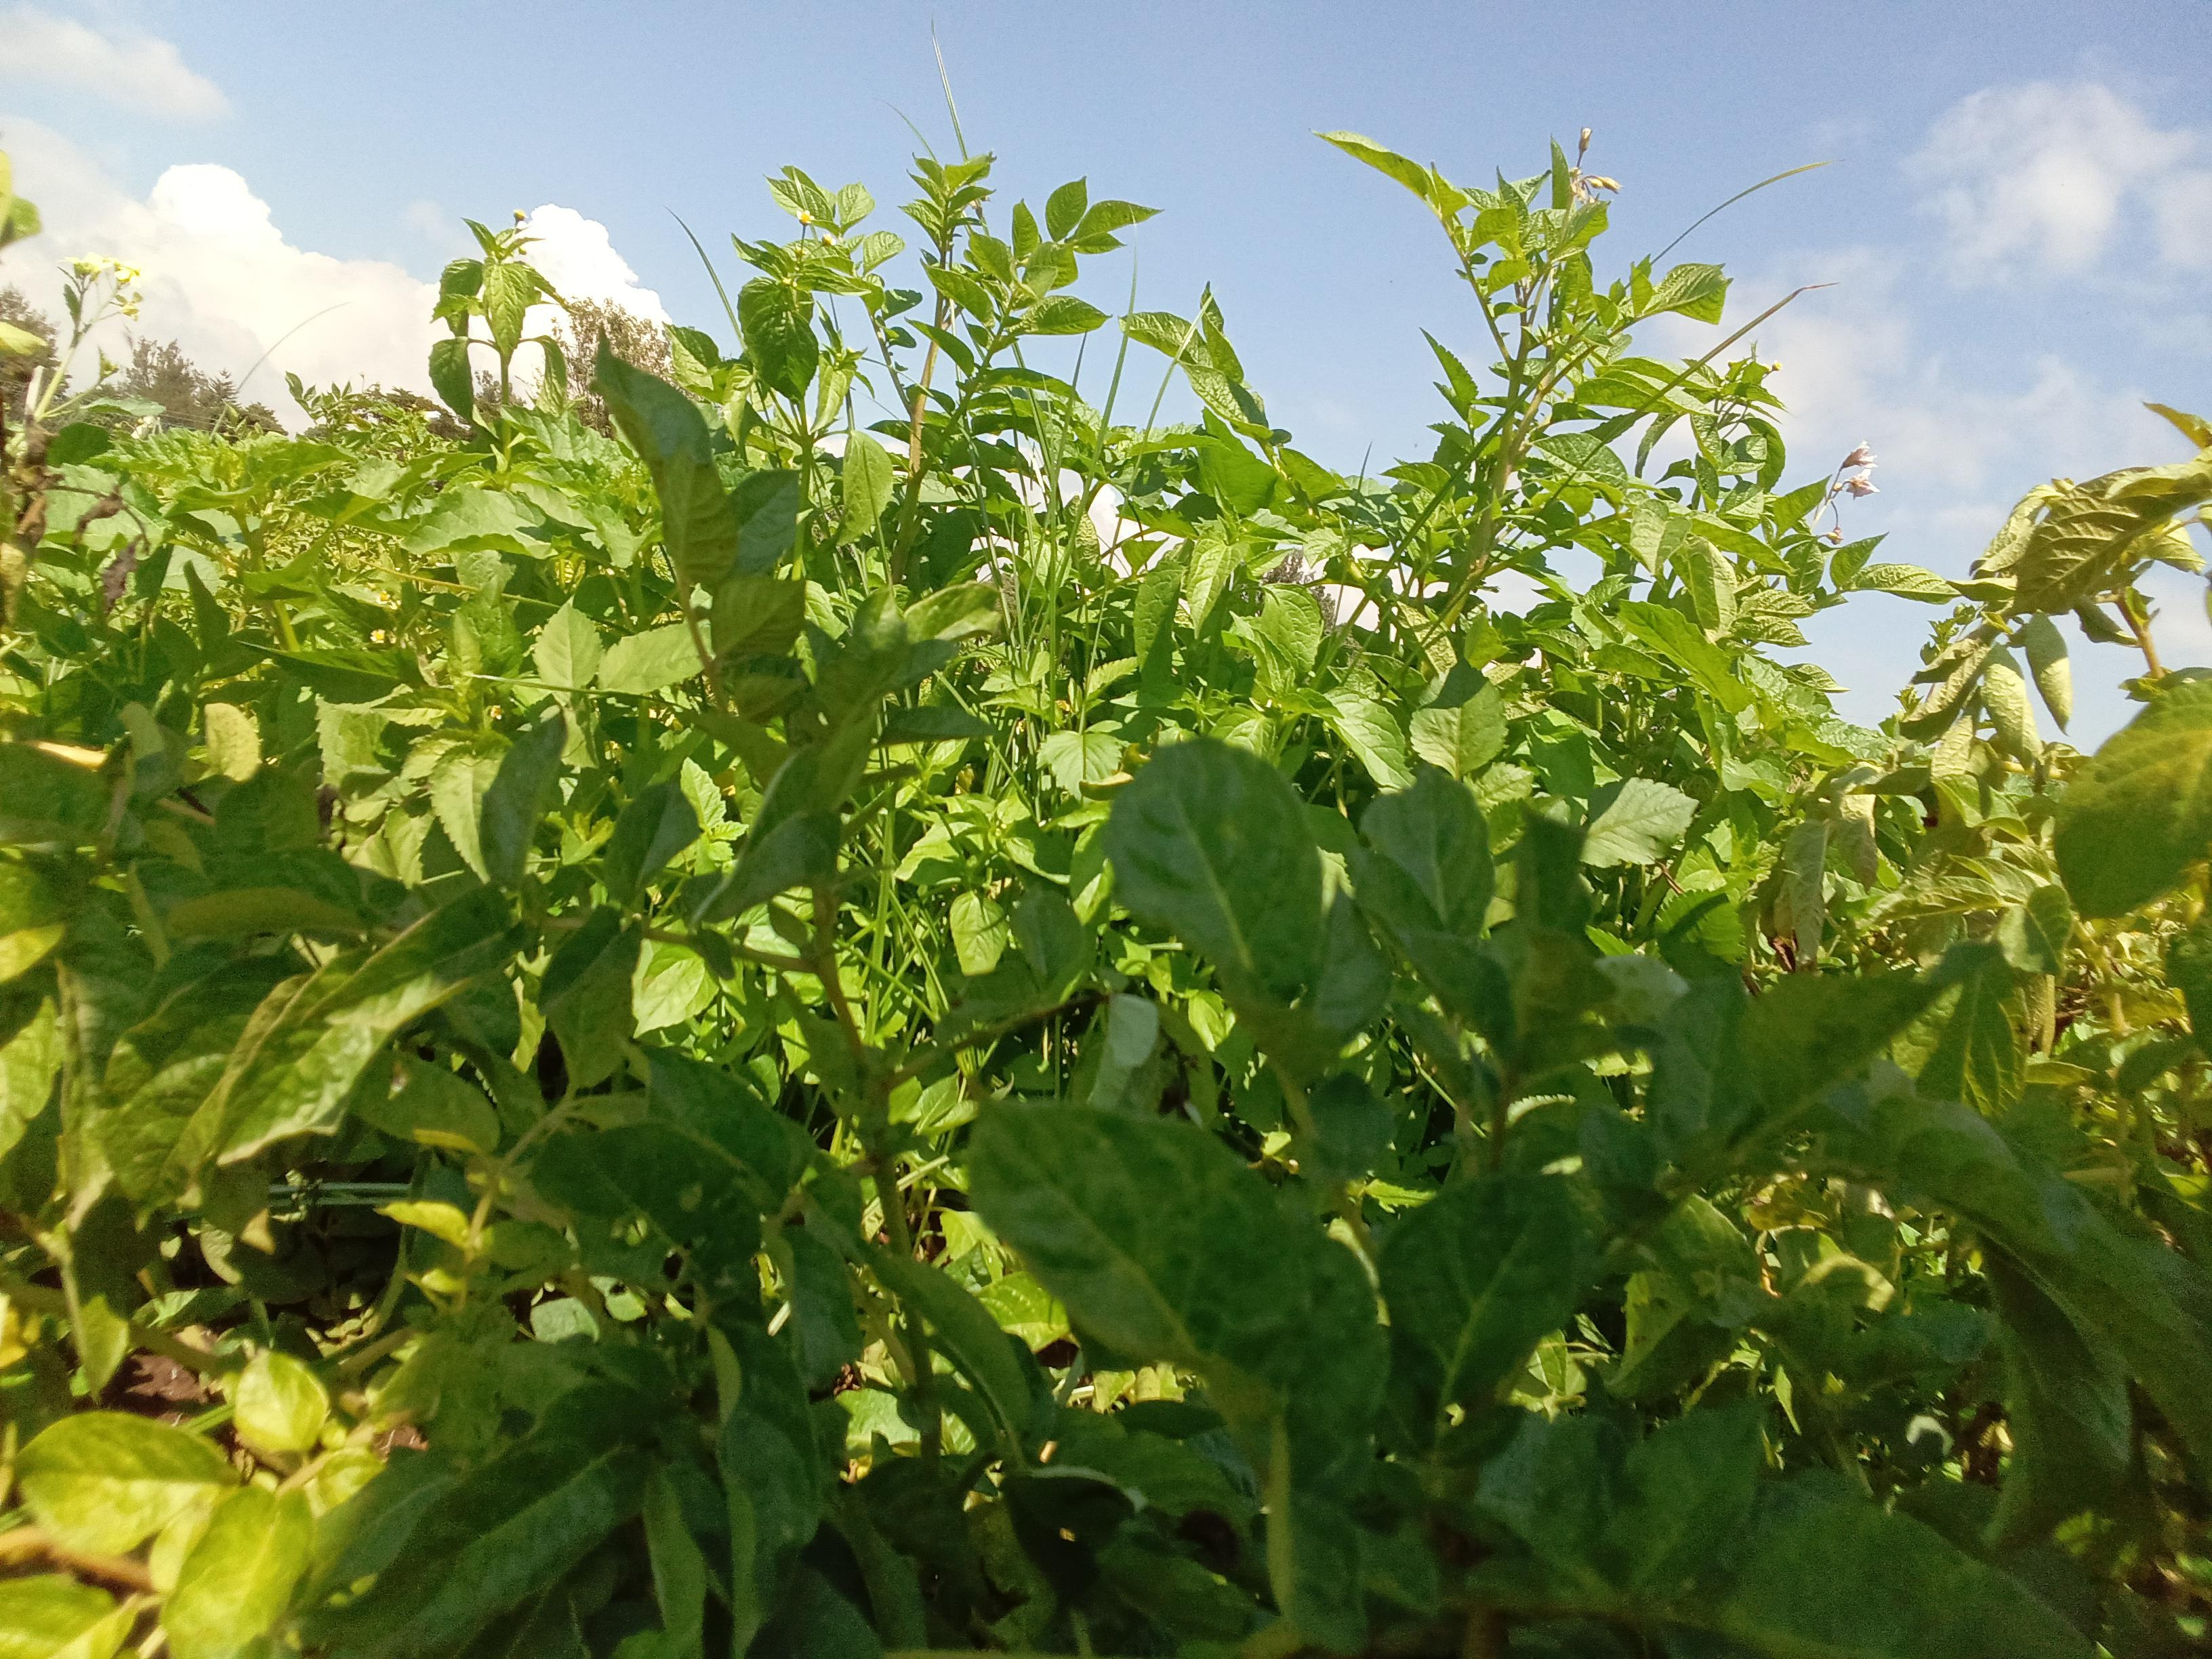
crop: potato
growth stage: vegetative
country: Kenya
